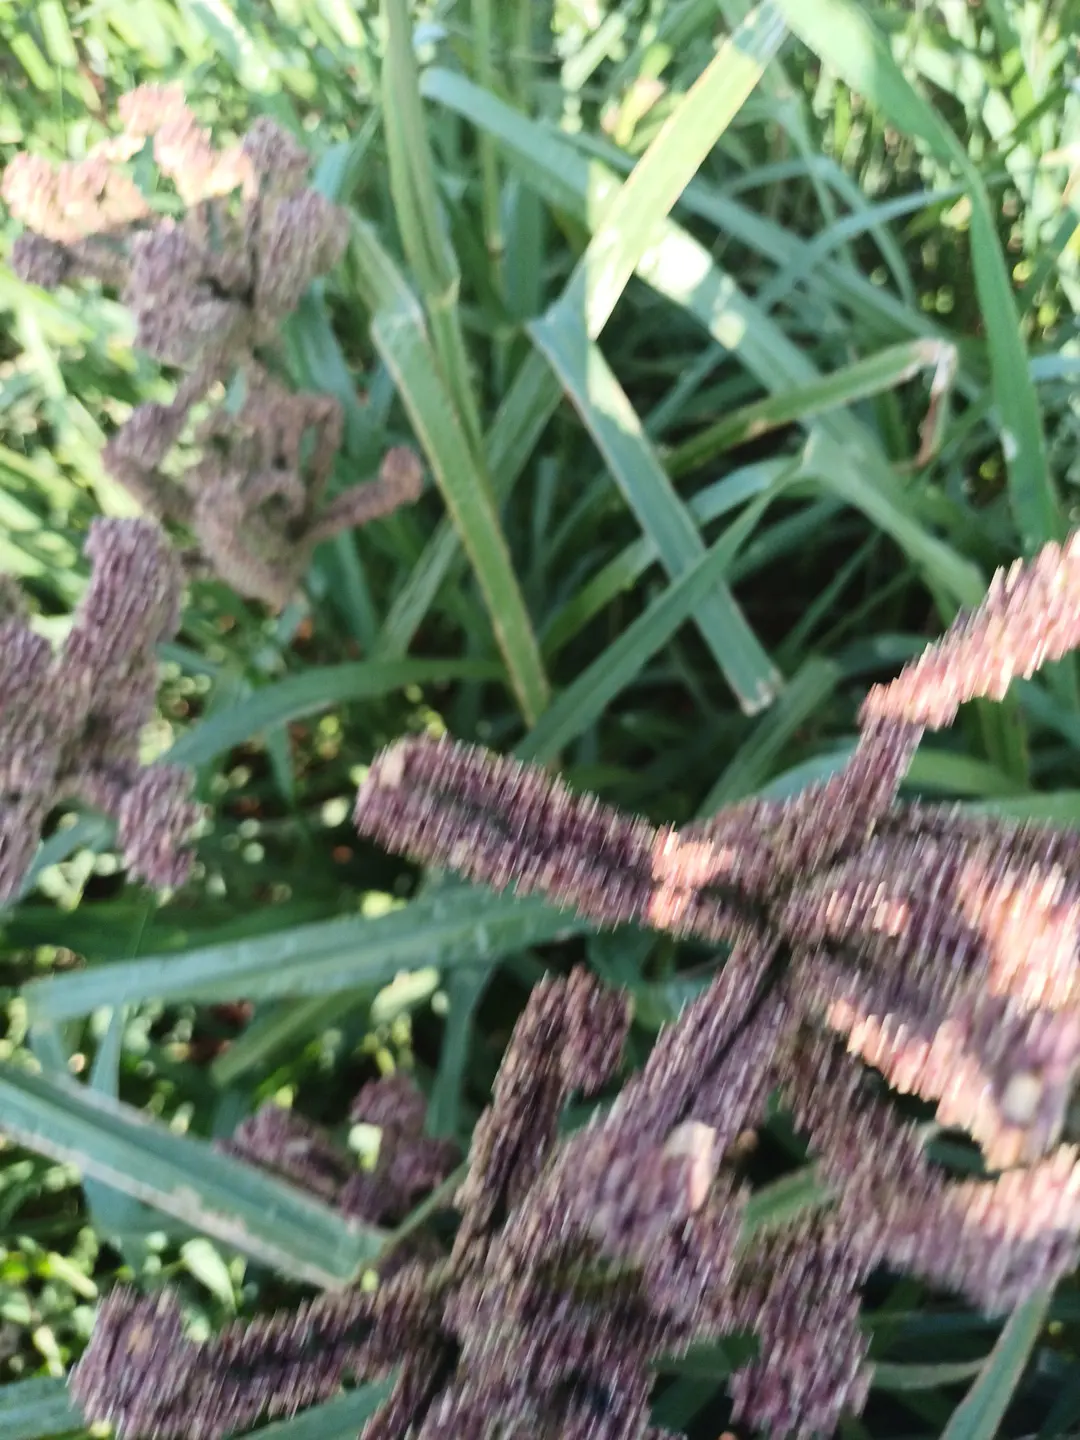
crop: finger millet
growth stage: filling grain
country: Kenya
